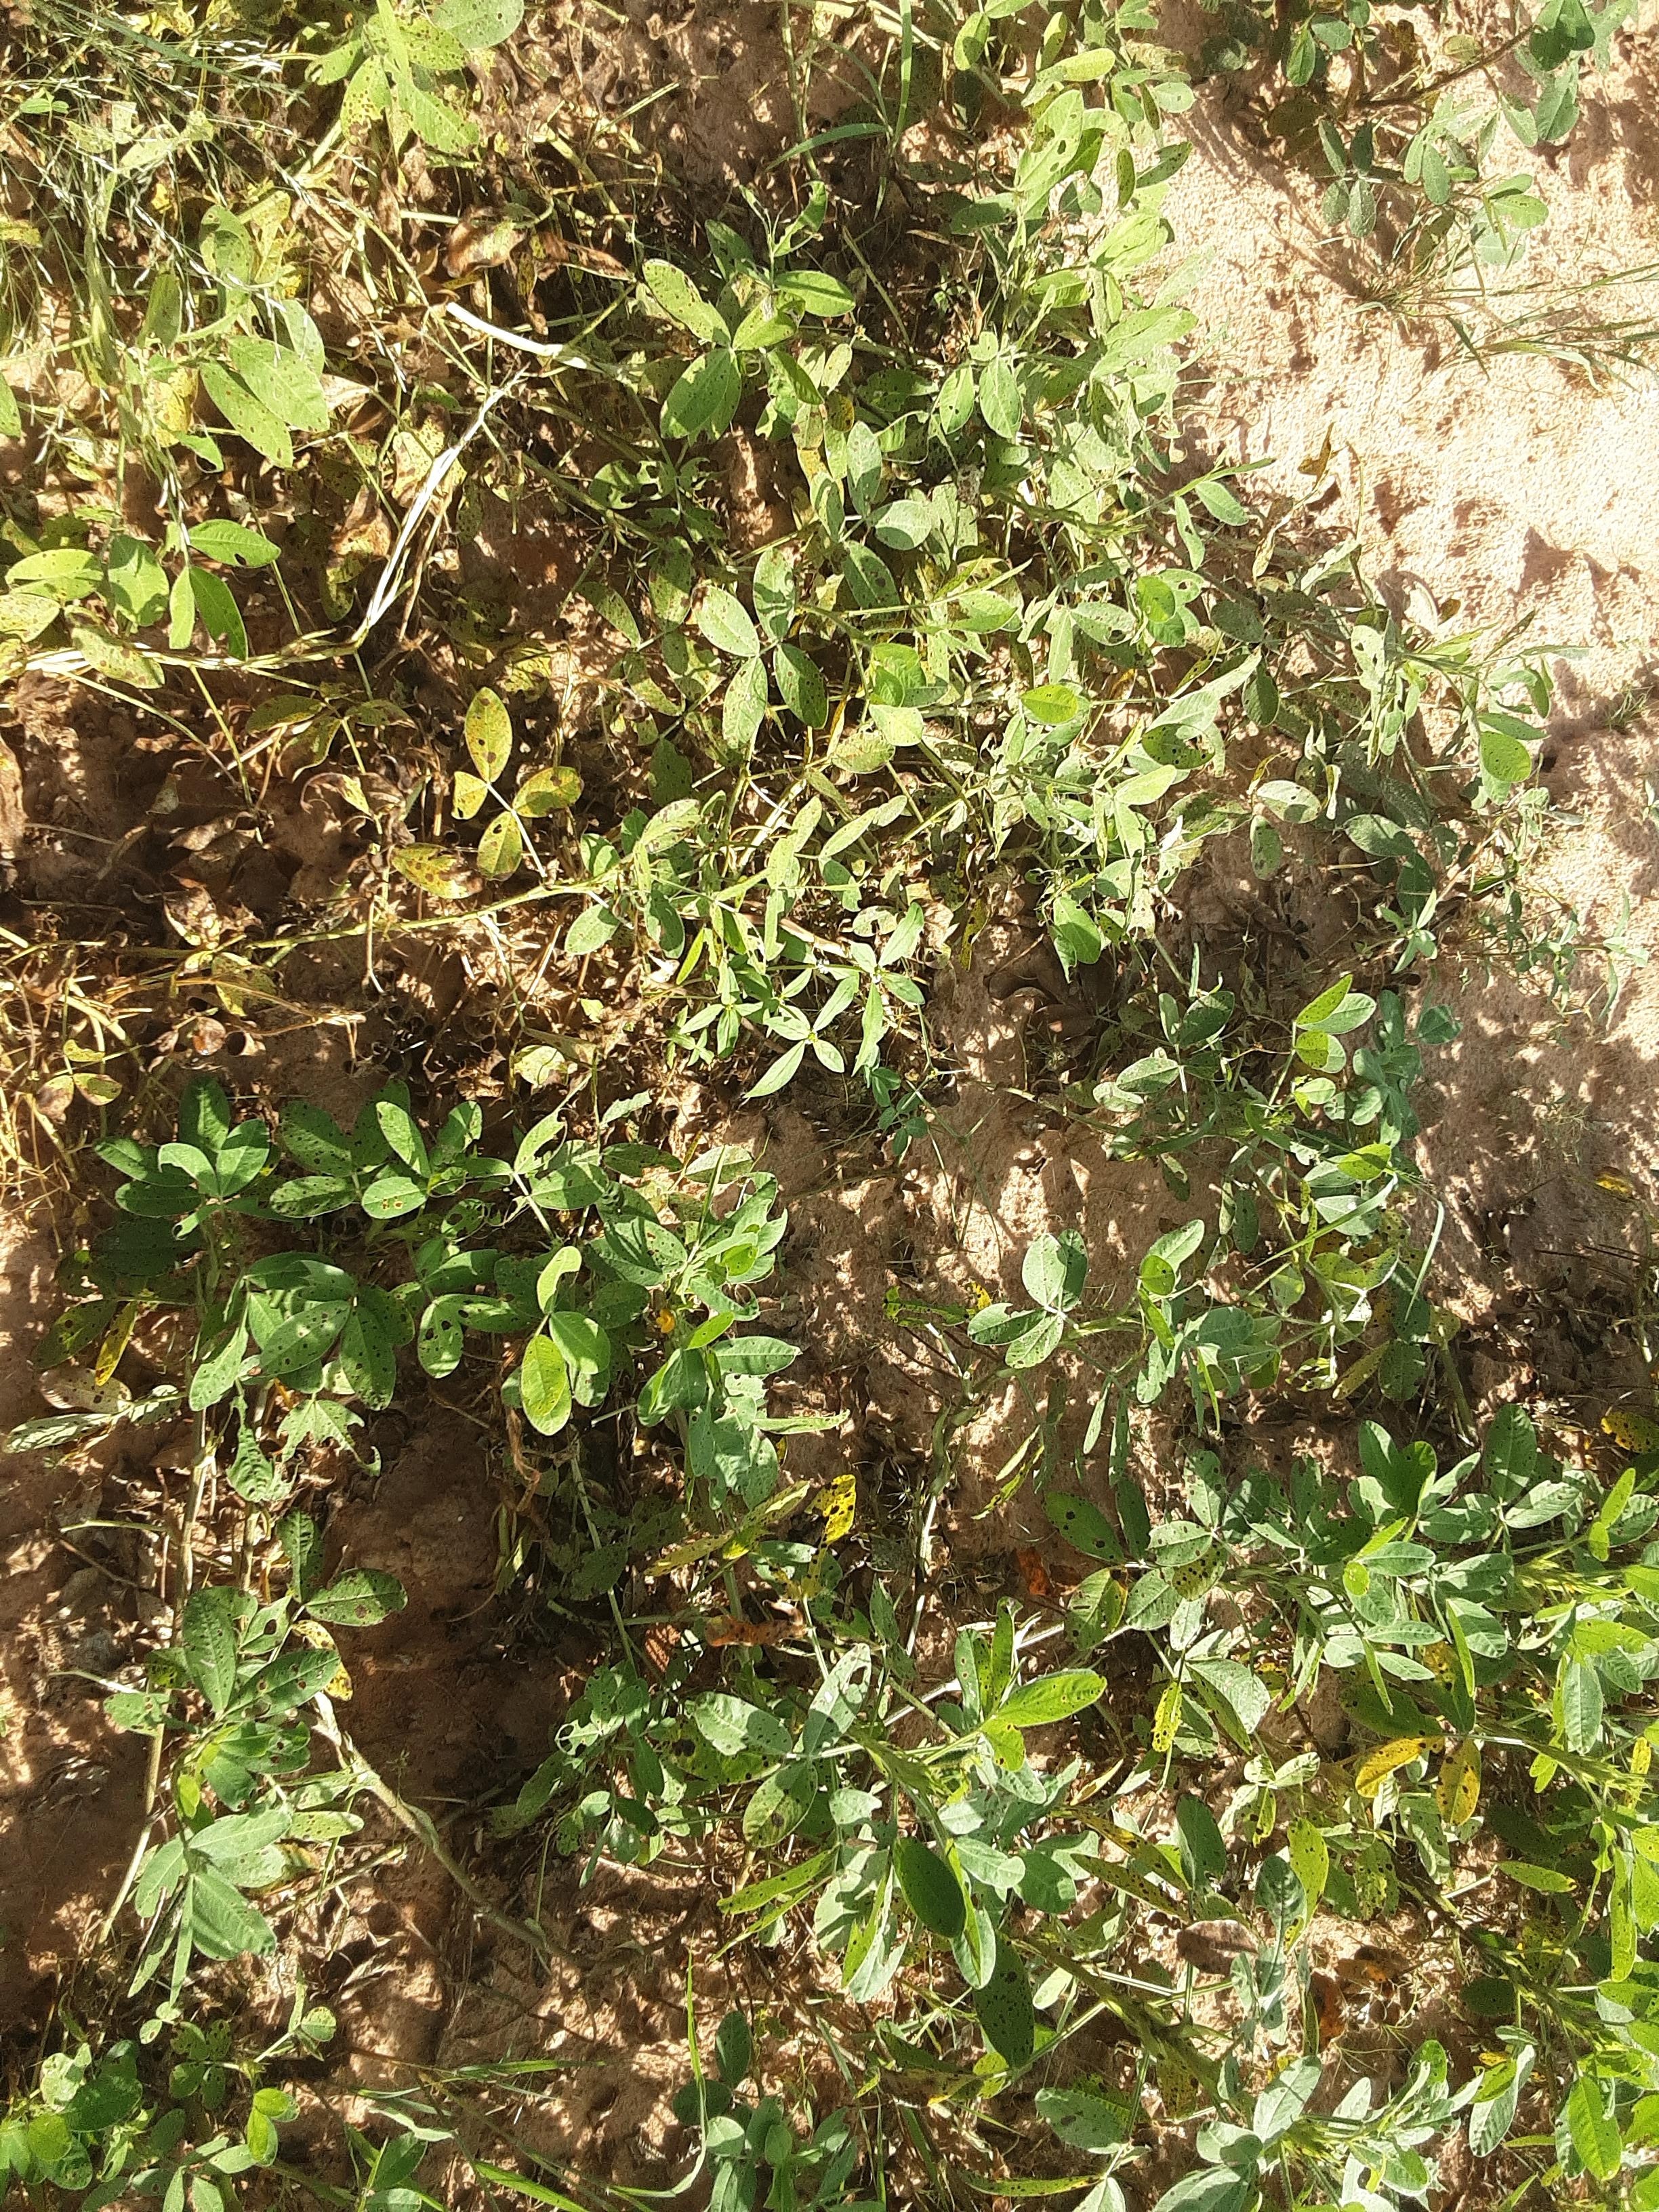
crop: groundnut
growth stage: flowering
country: Senegal
